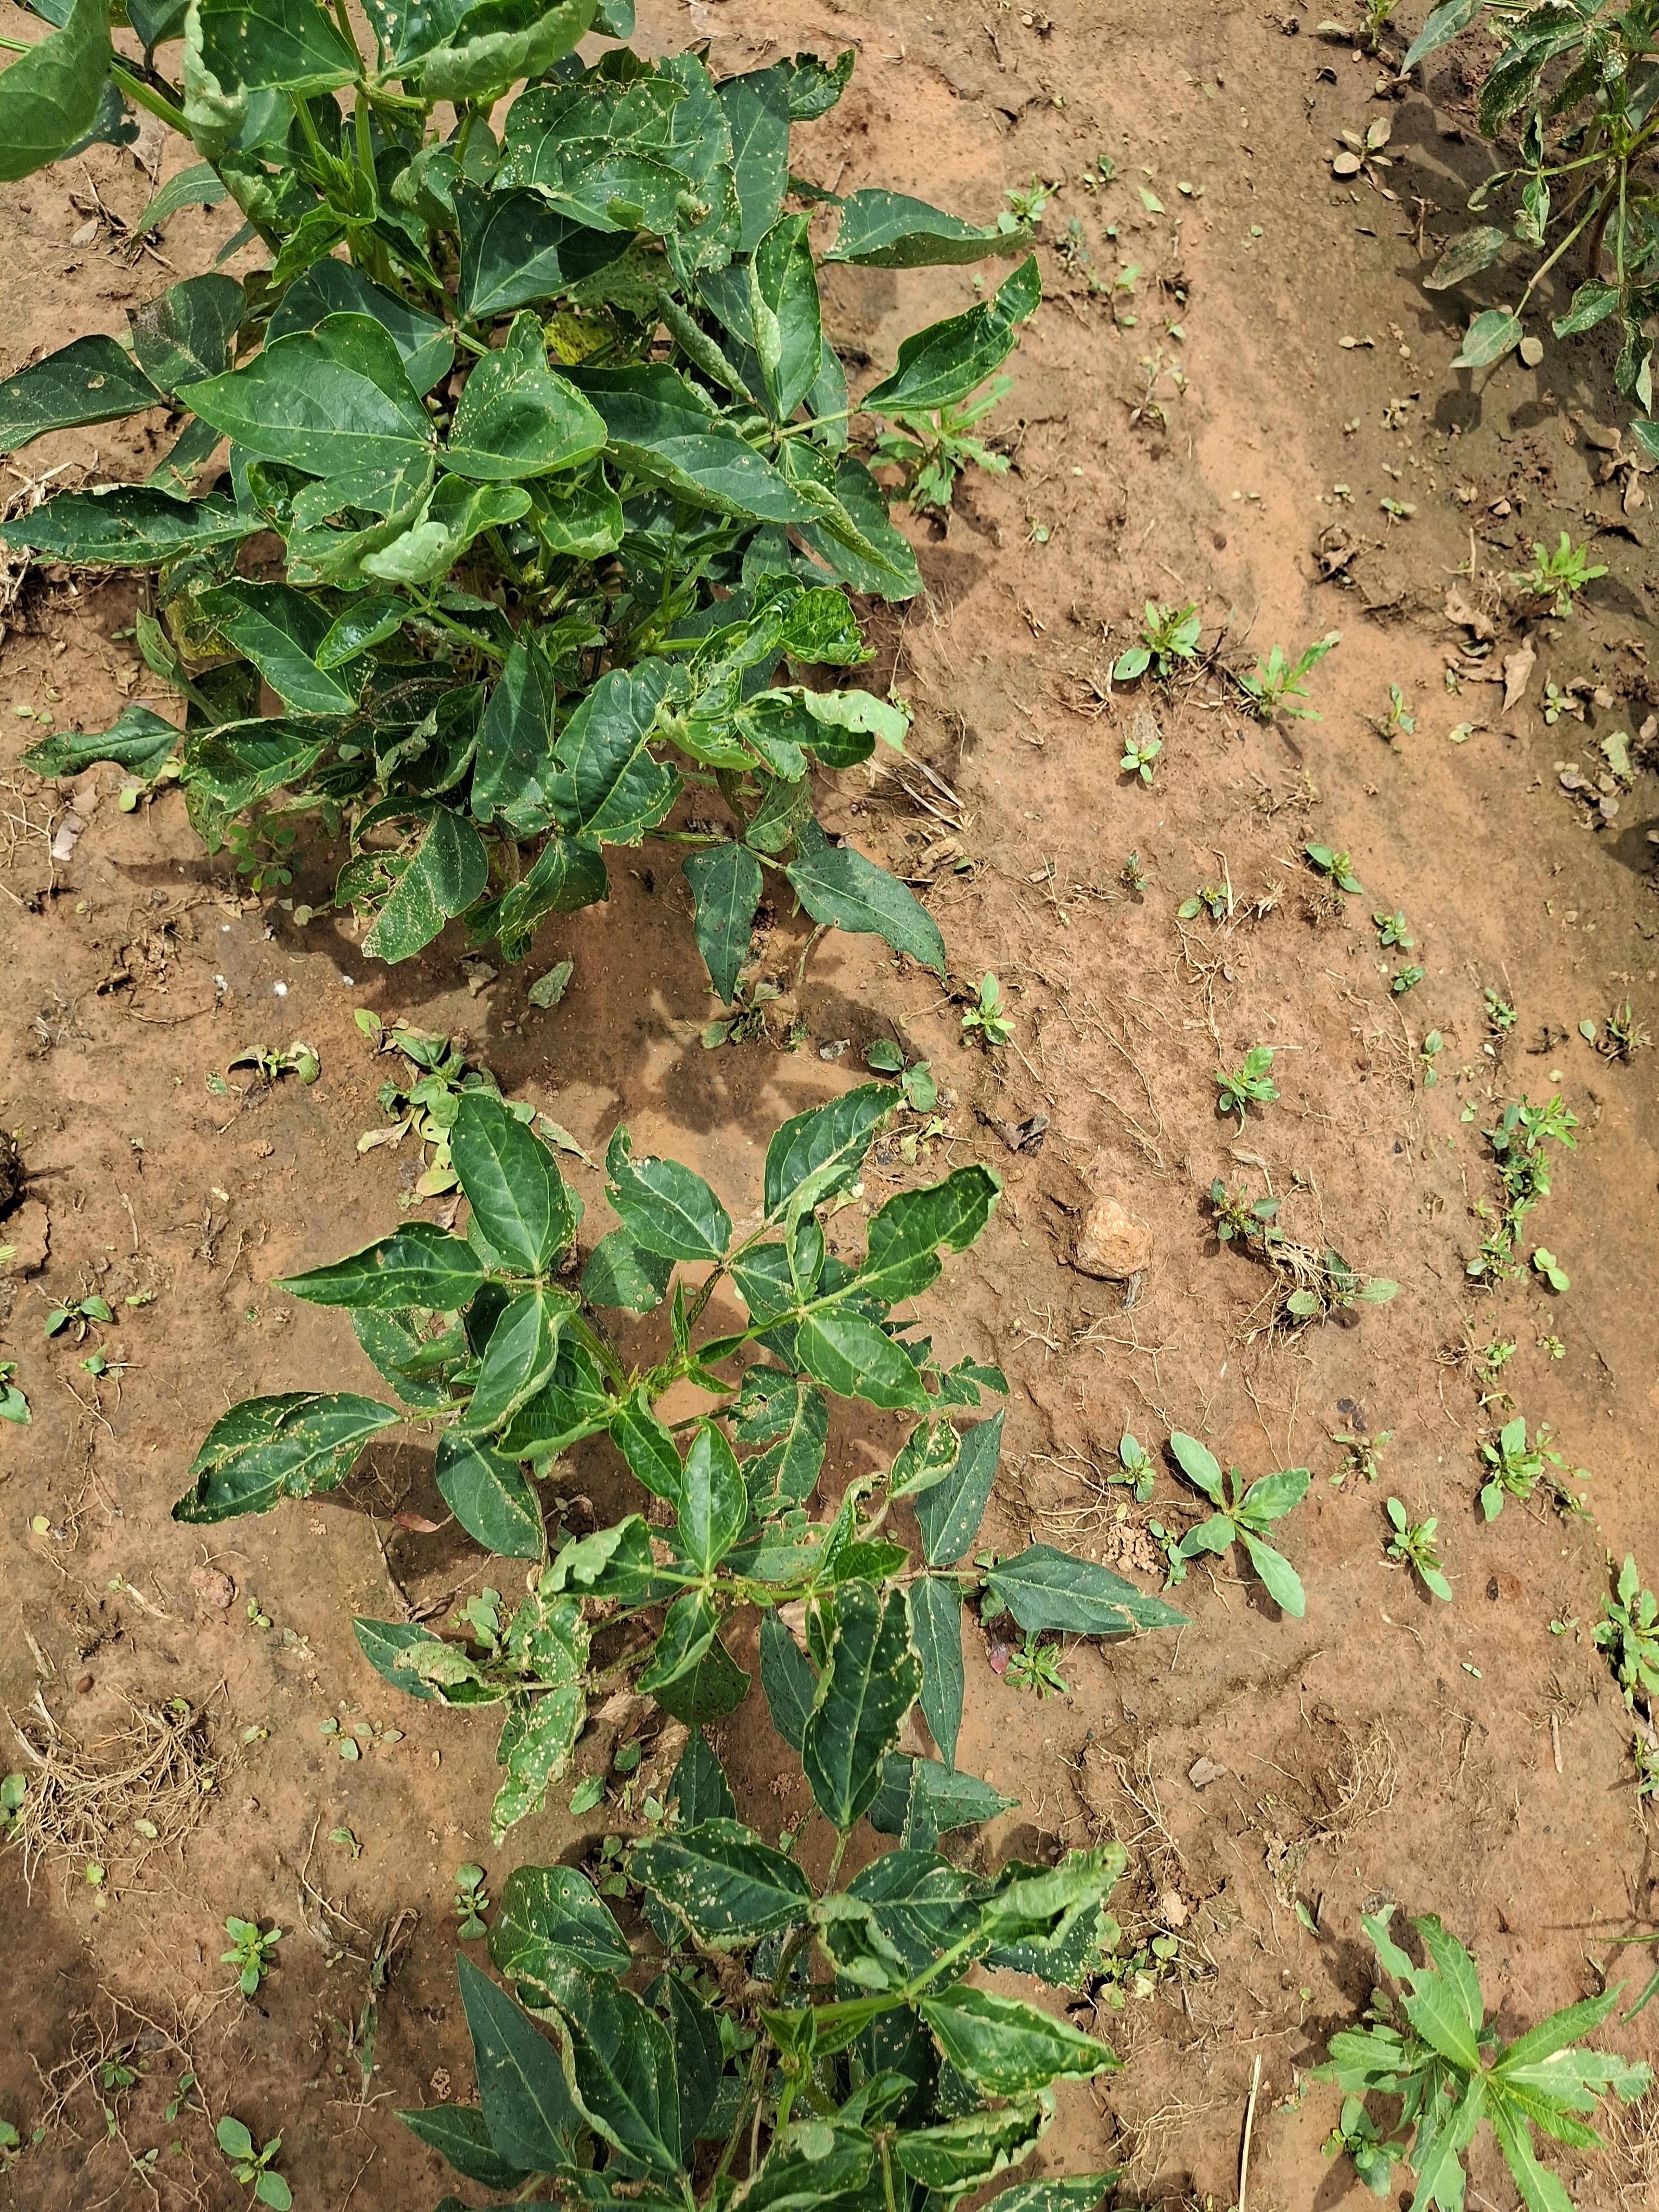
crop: cowpea
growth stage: vegetative
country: Nigeria
